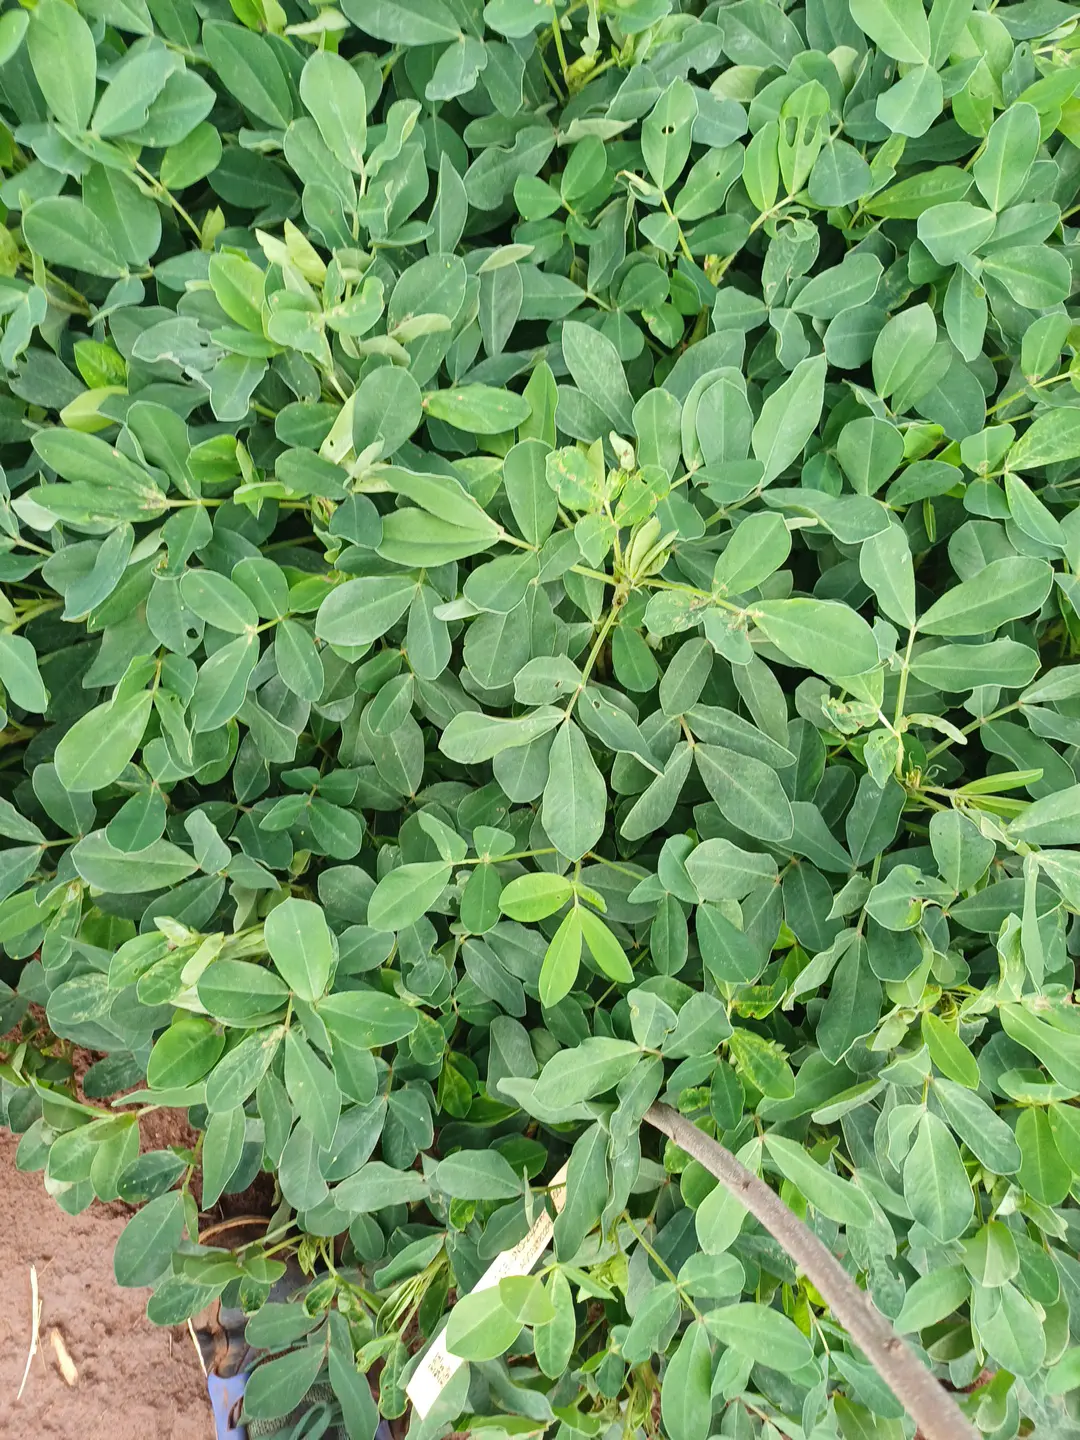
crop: groundnut
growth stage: flowering
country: Kenya
